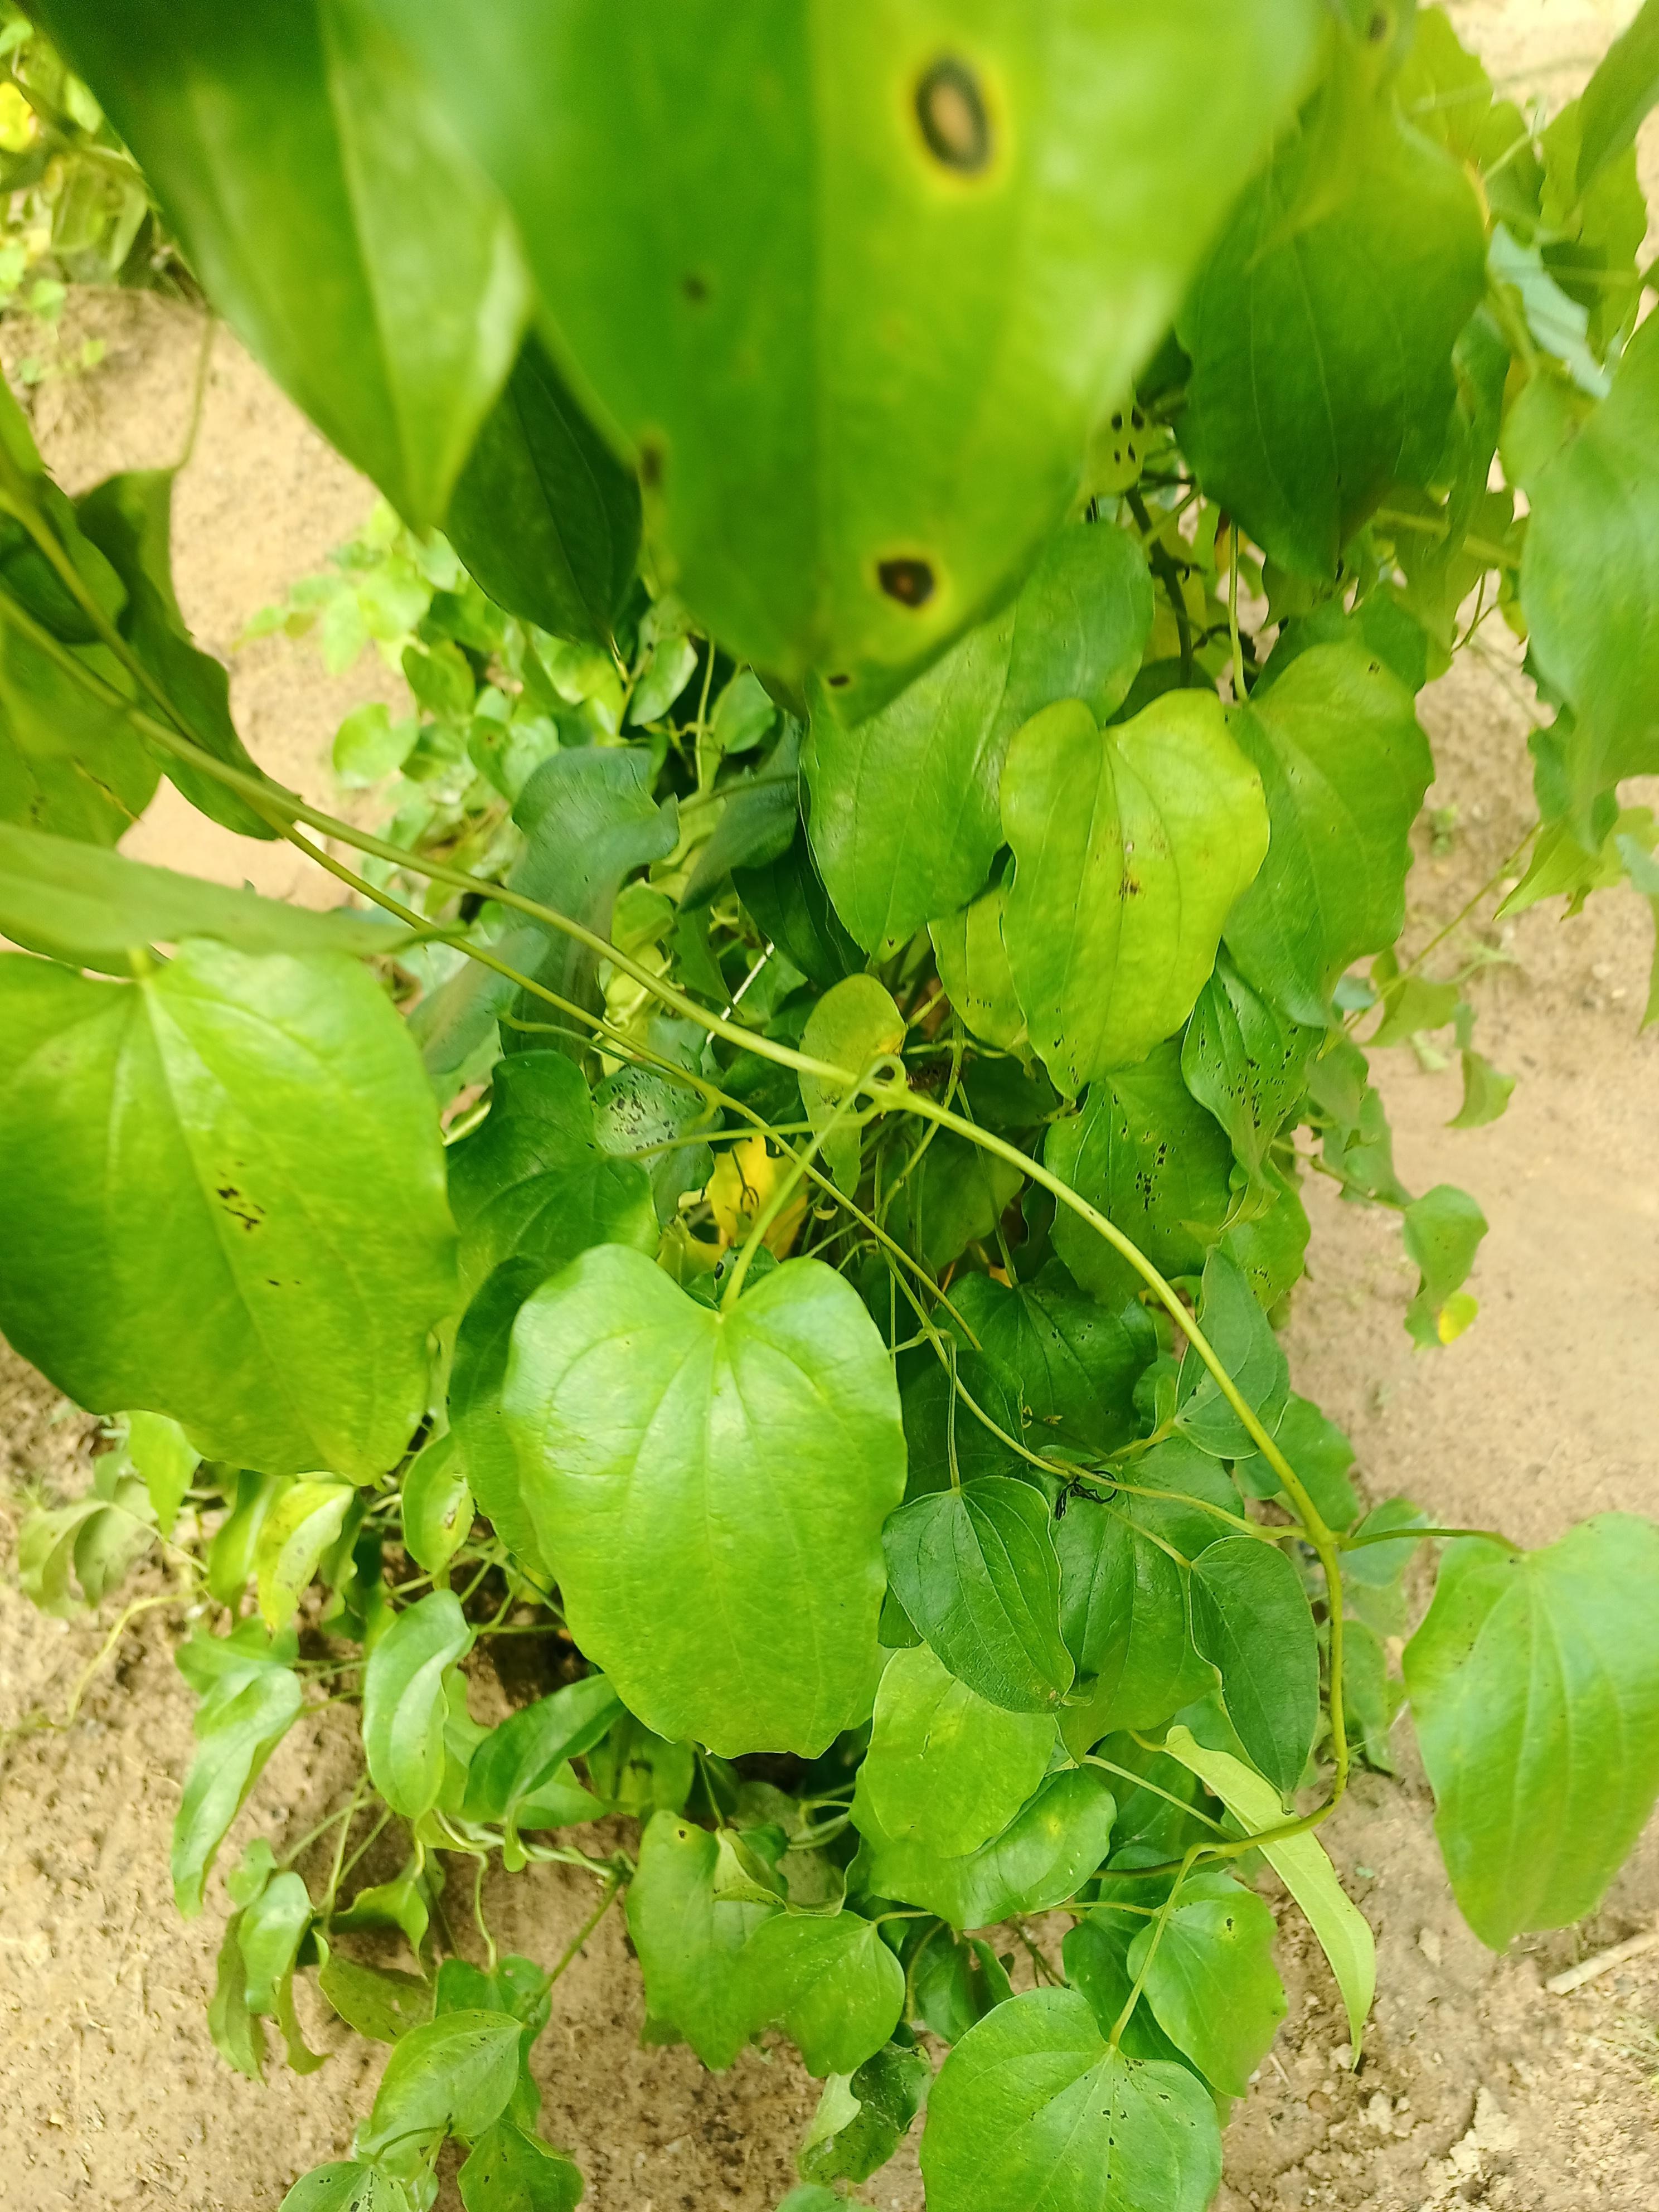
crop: yam
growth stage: vegetative
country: Nigeria
